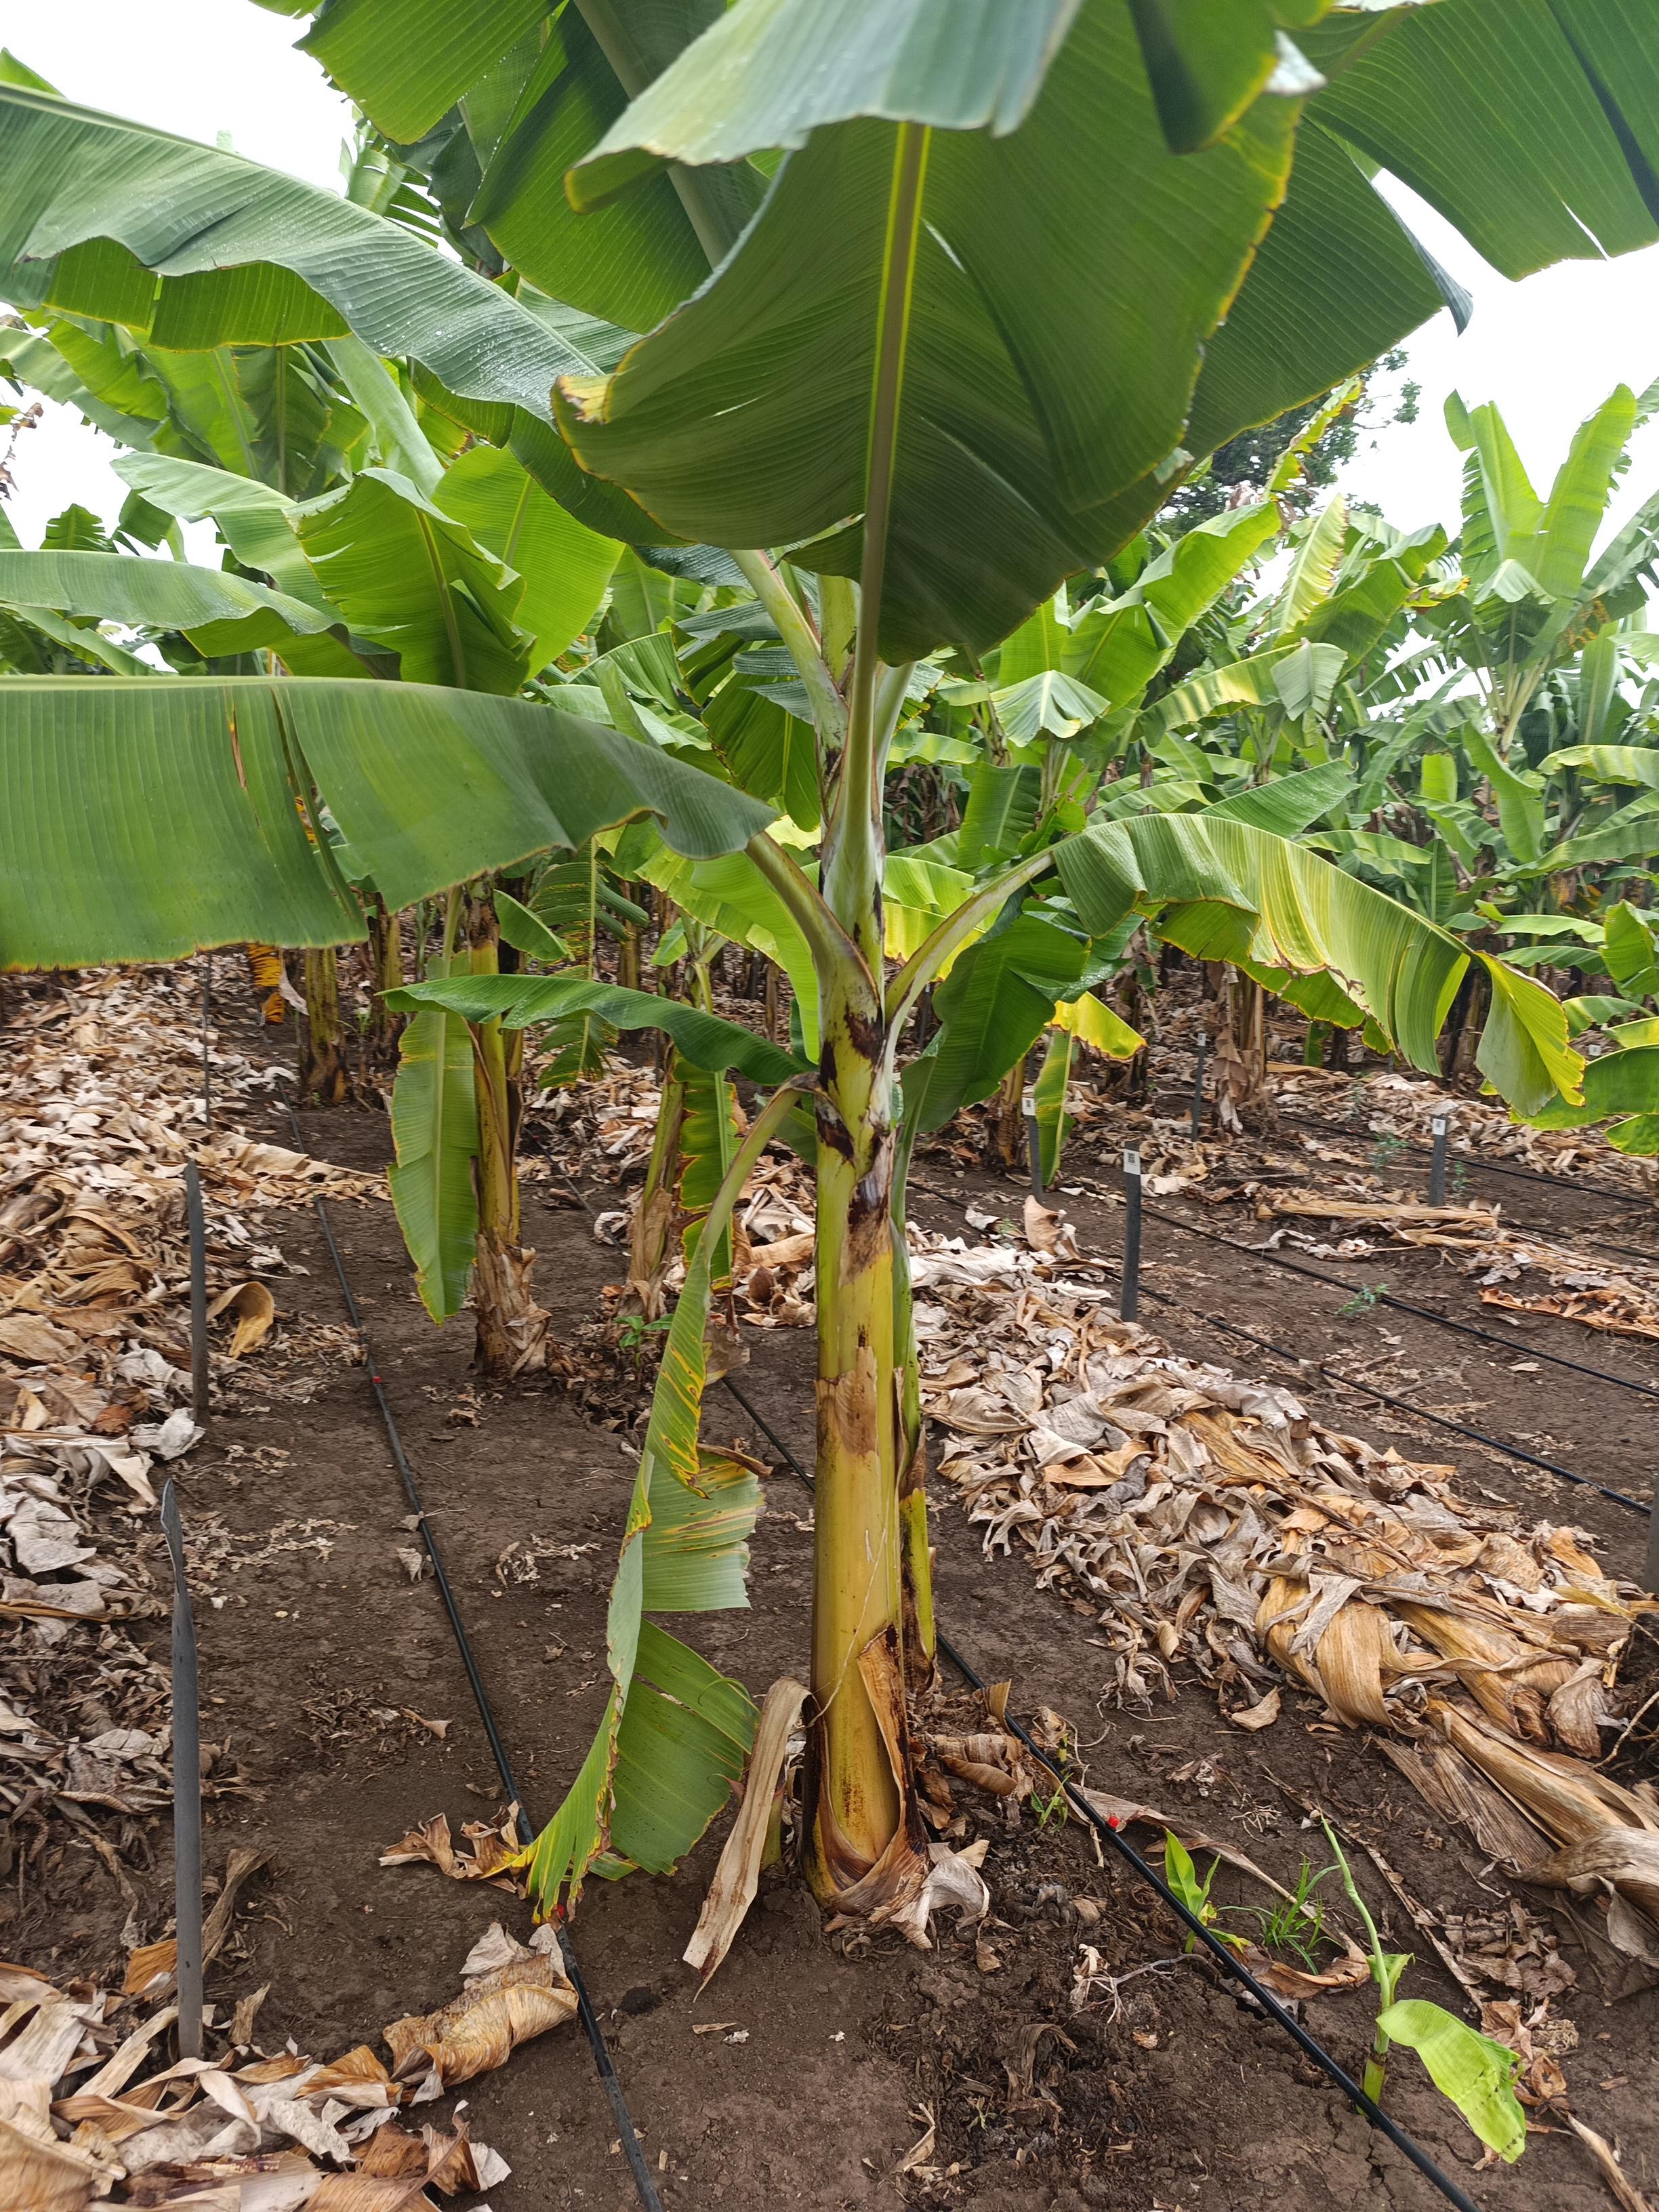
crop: banana
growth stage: vegetative
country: Tanzania
